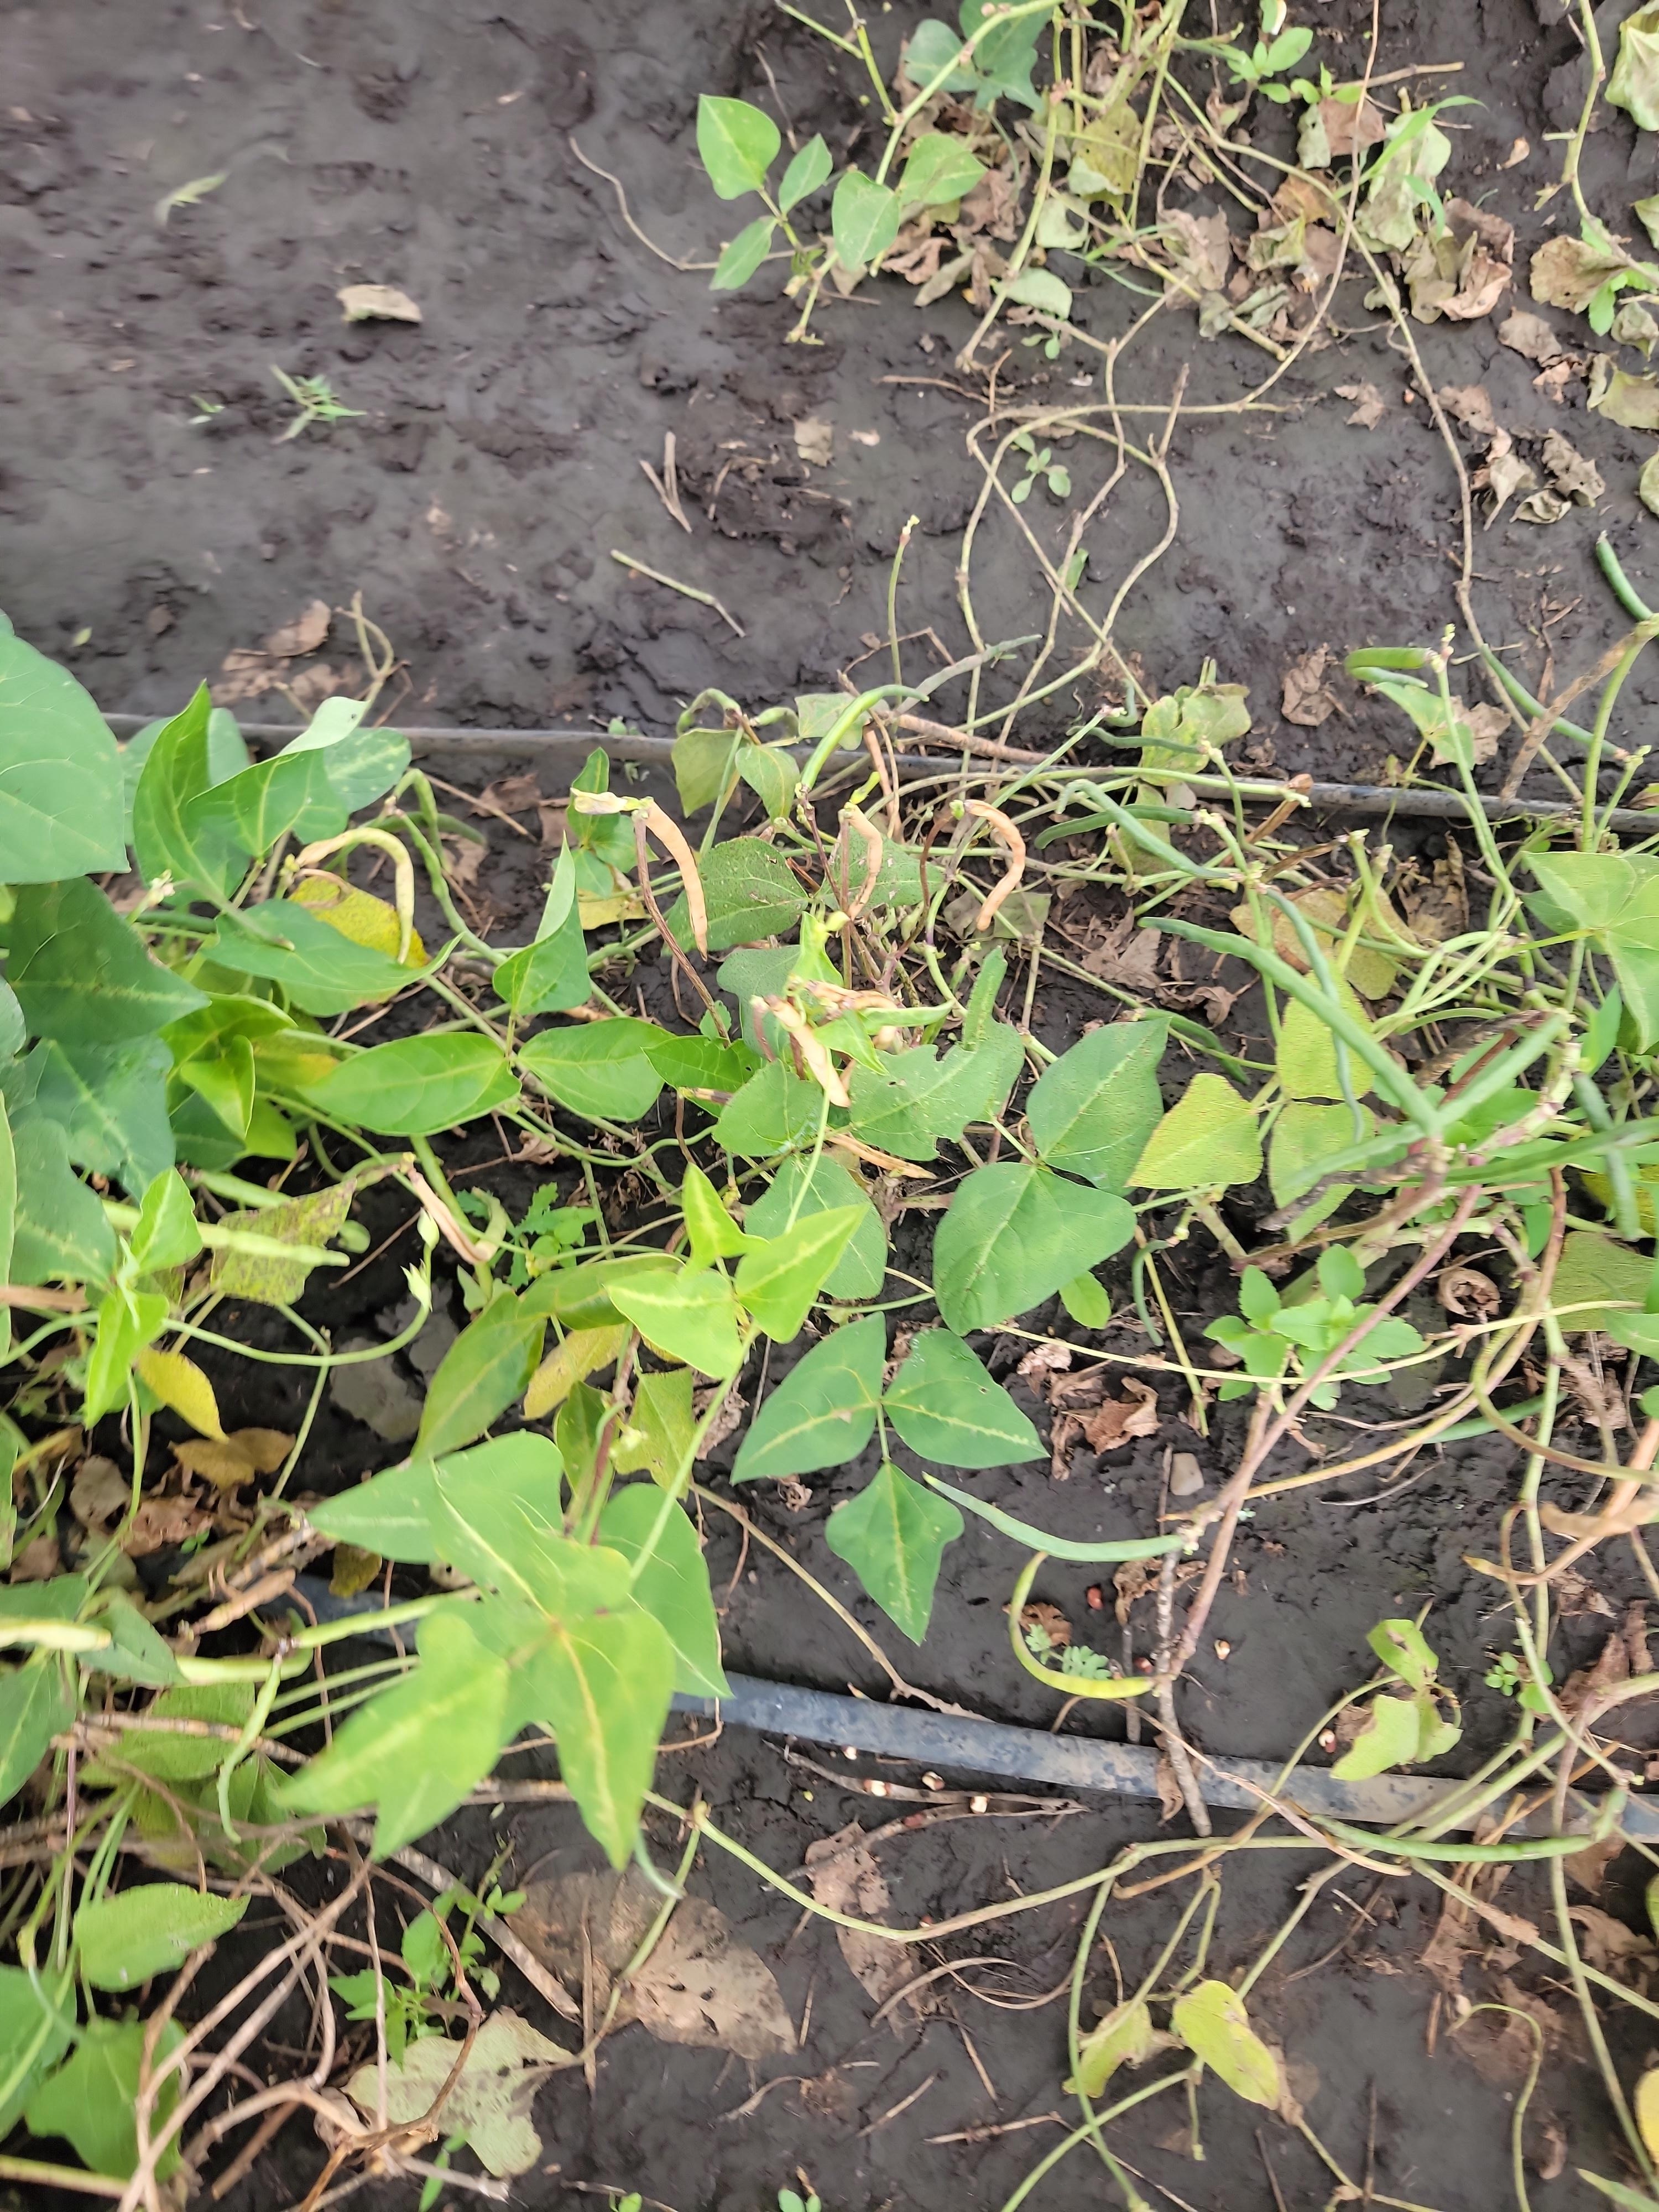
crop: cowpea
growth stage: development pod
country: Tanzania
